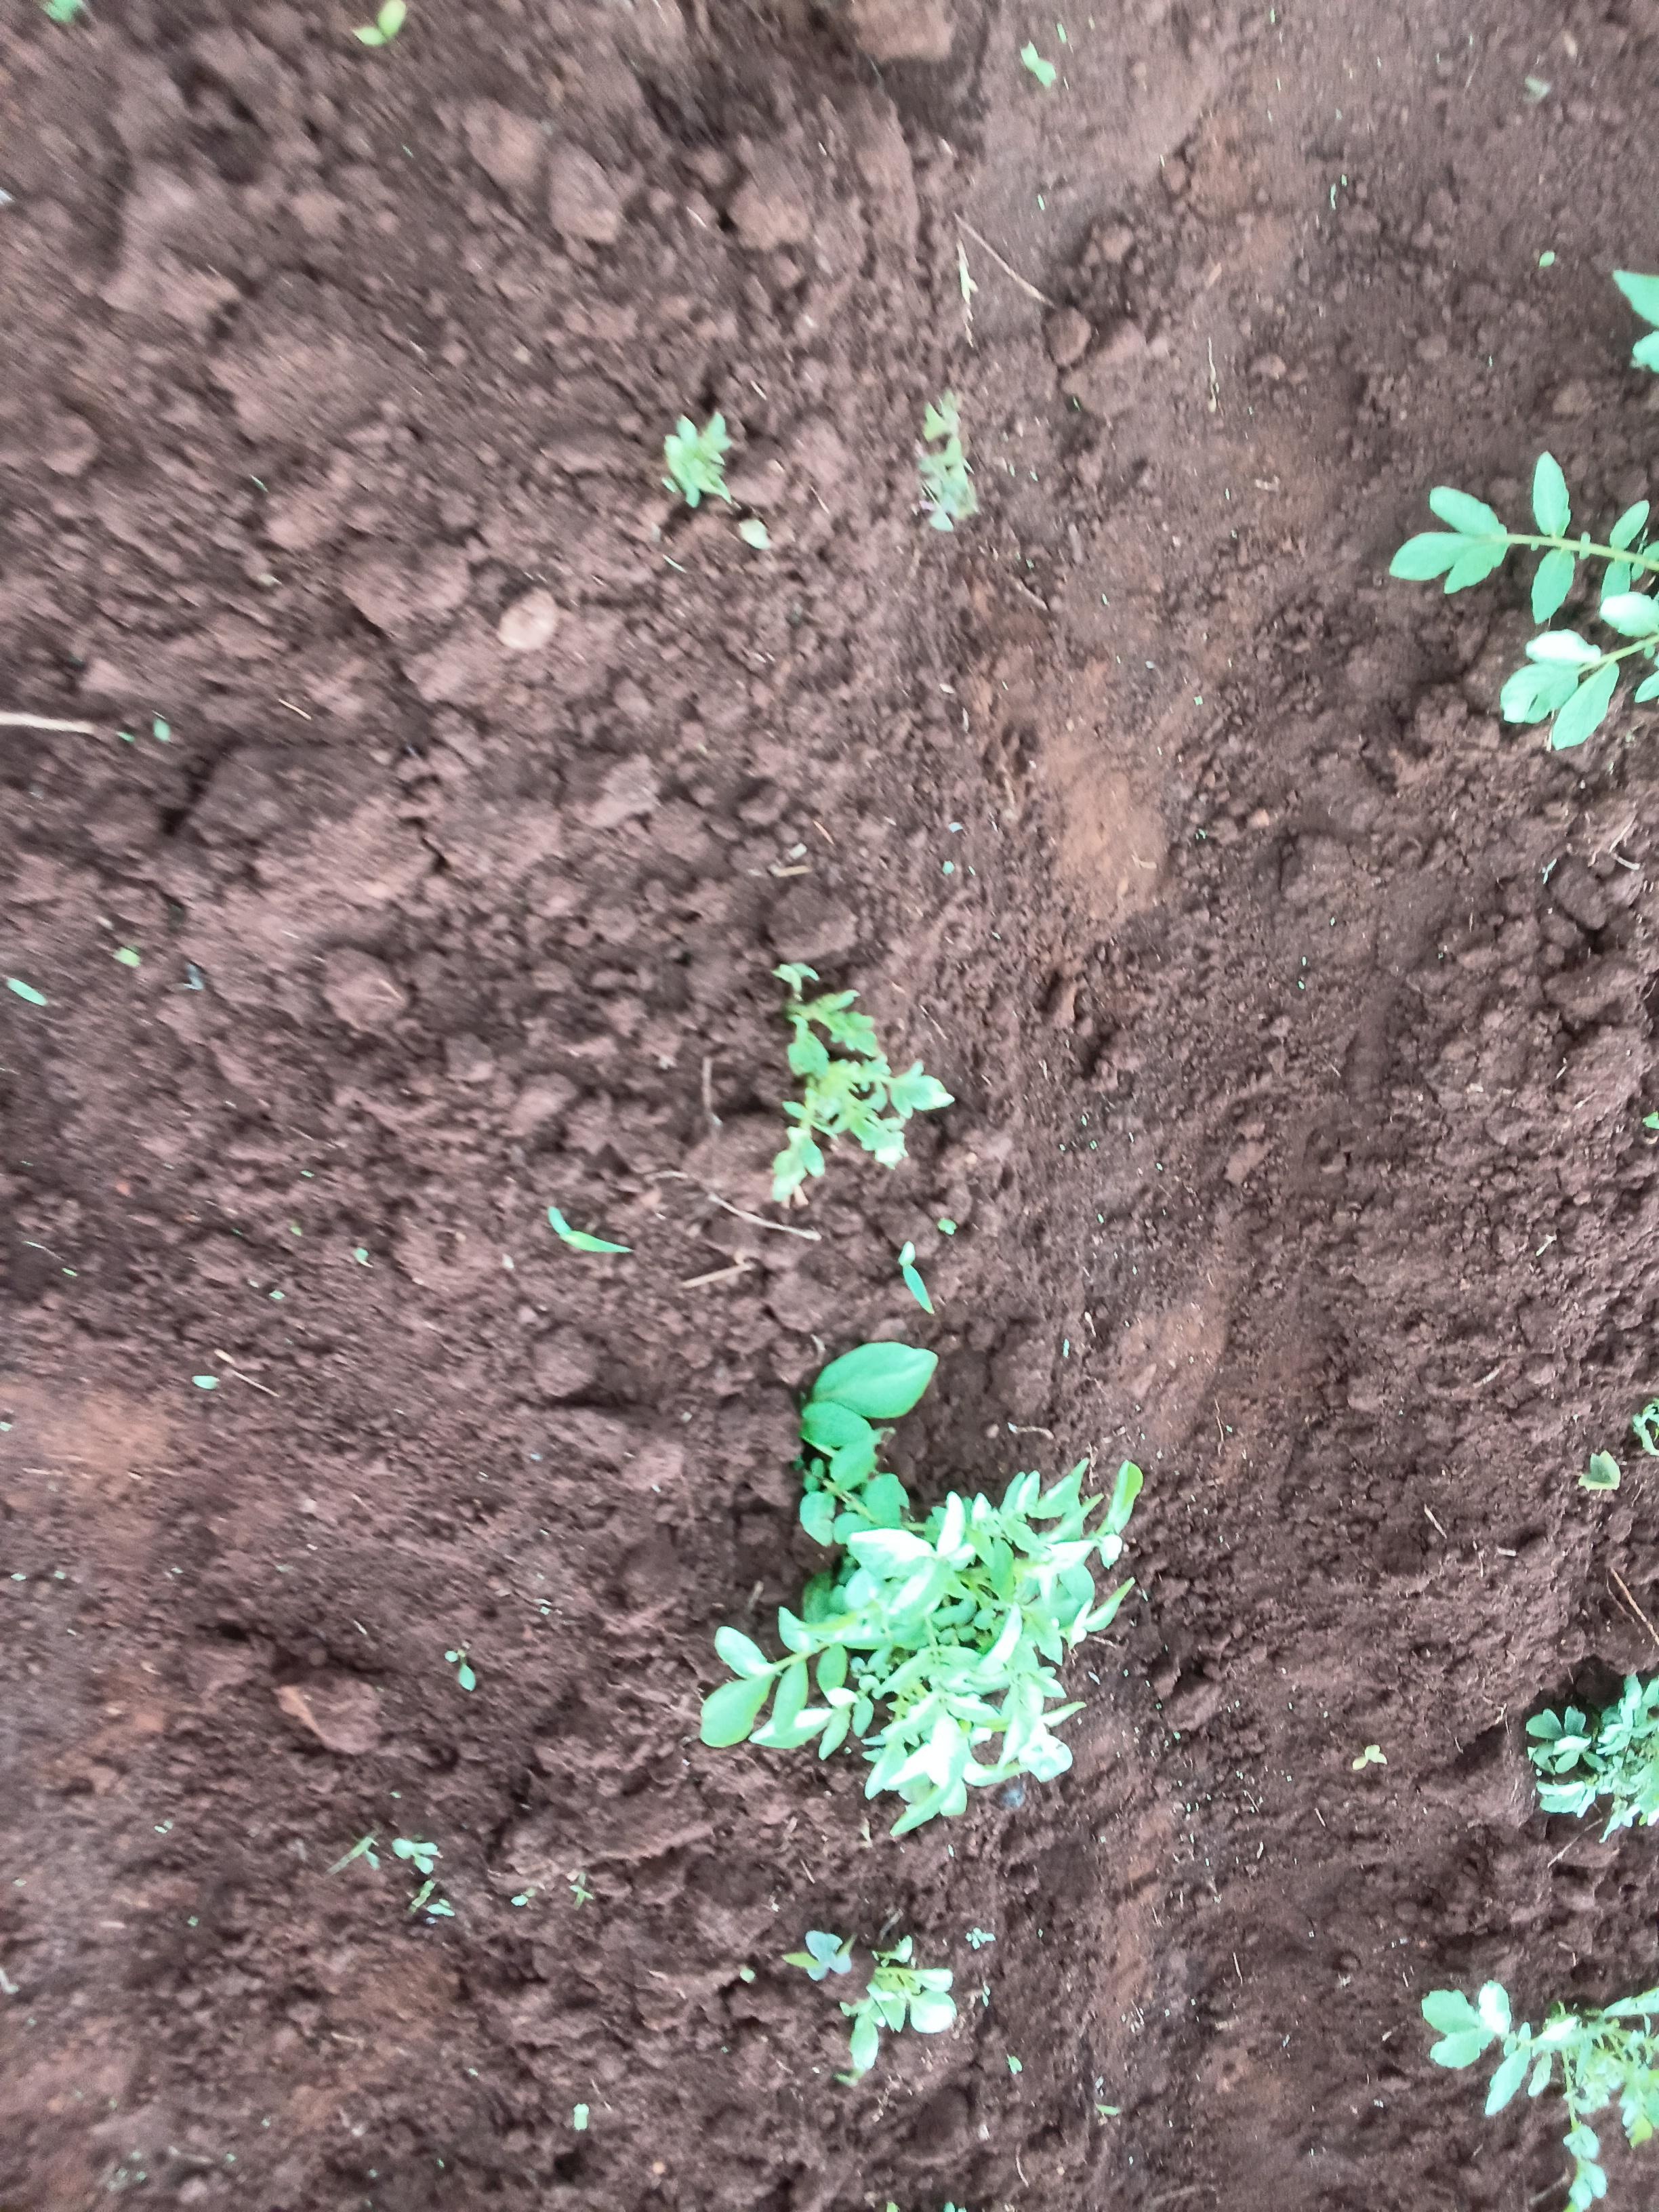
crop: potato
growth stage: vegetative
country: Kenya
